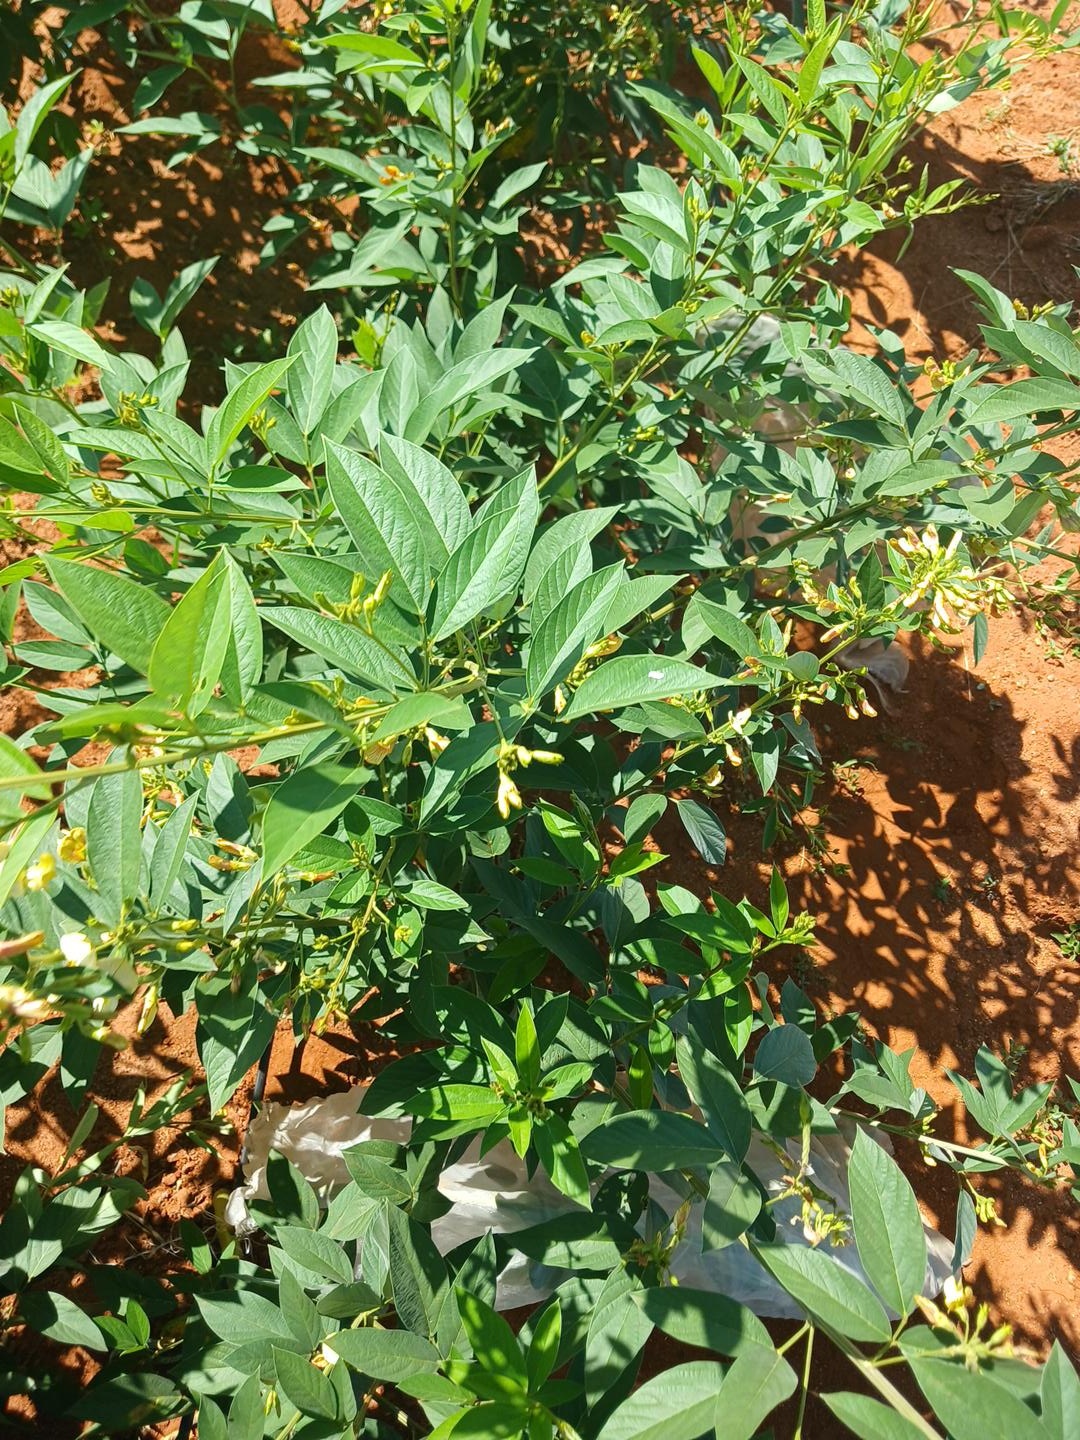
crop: pigeonpea
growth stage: development pod
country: Kenya
